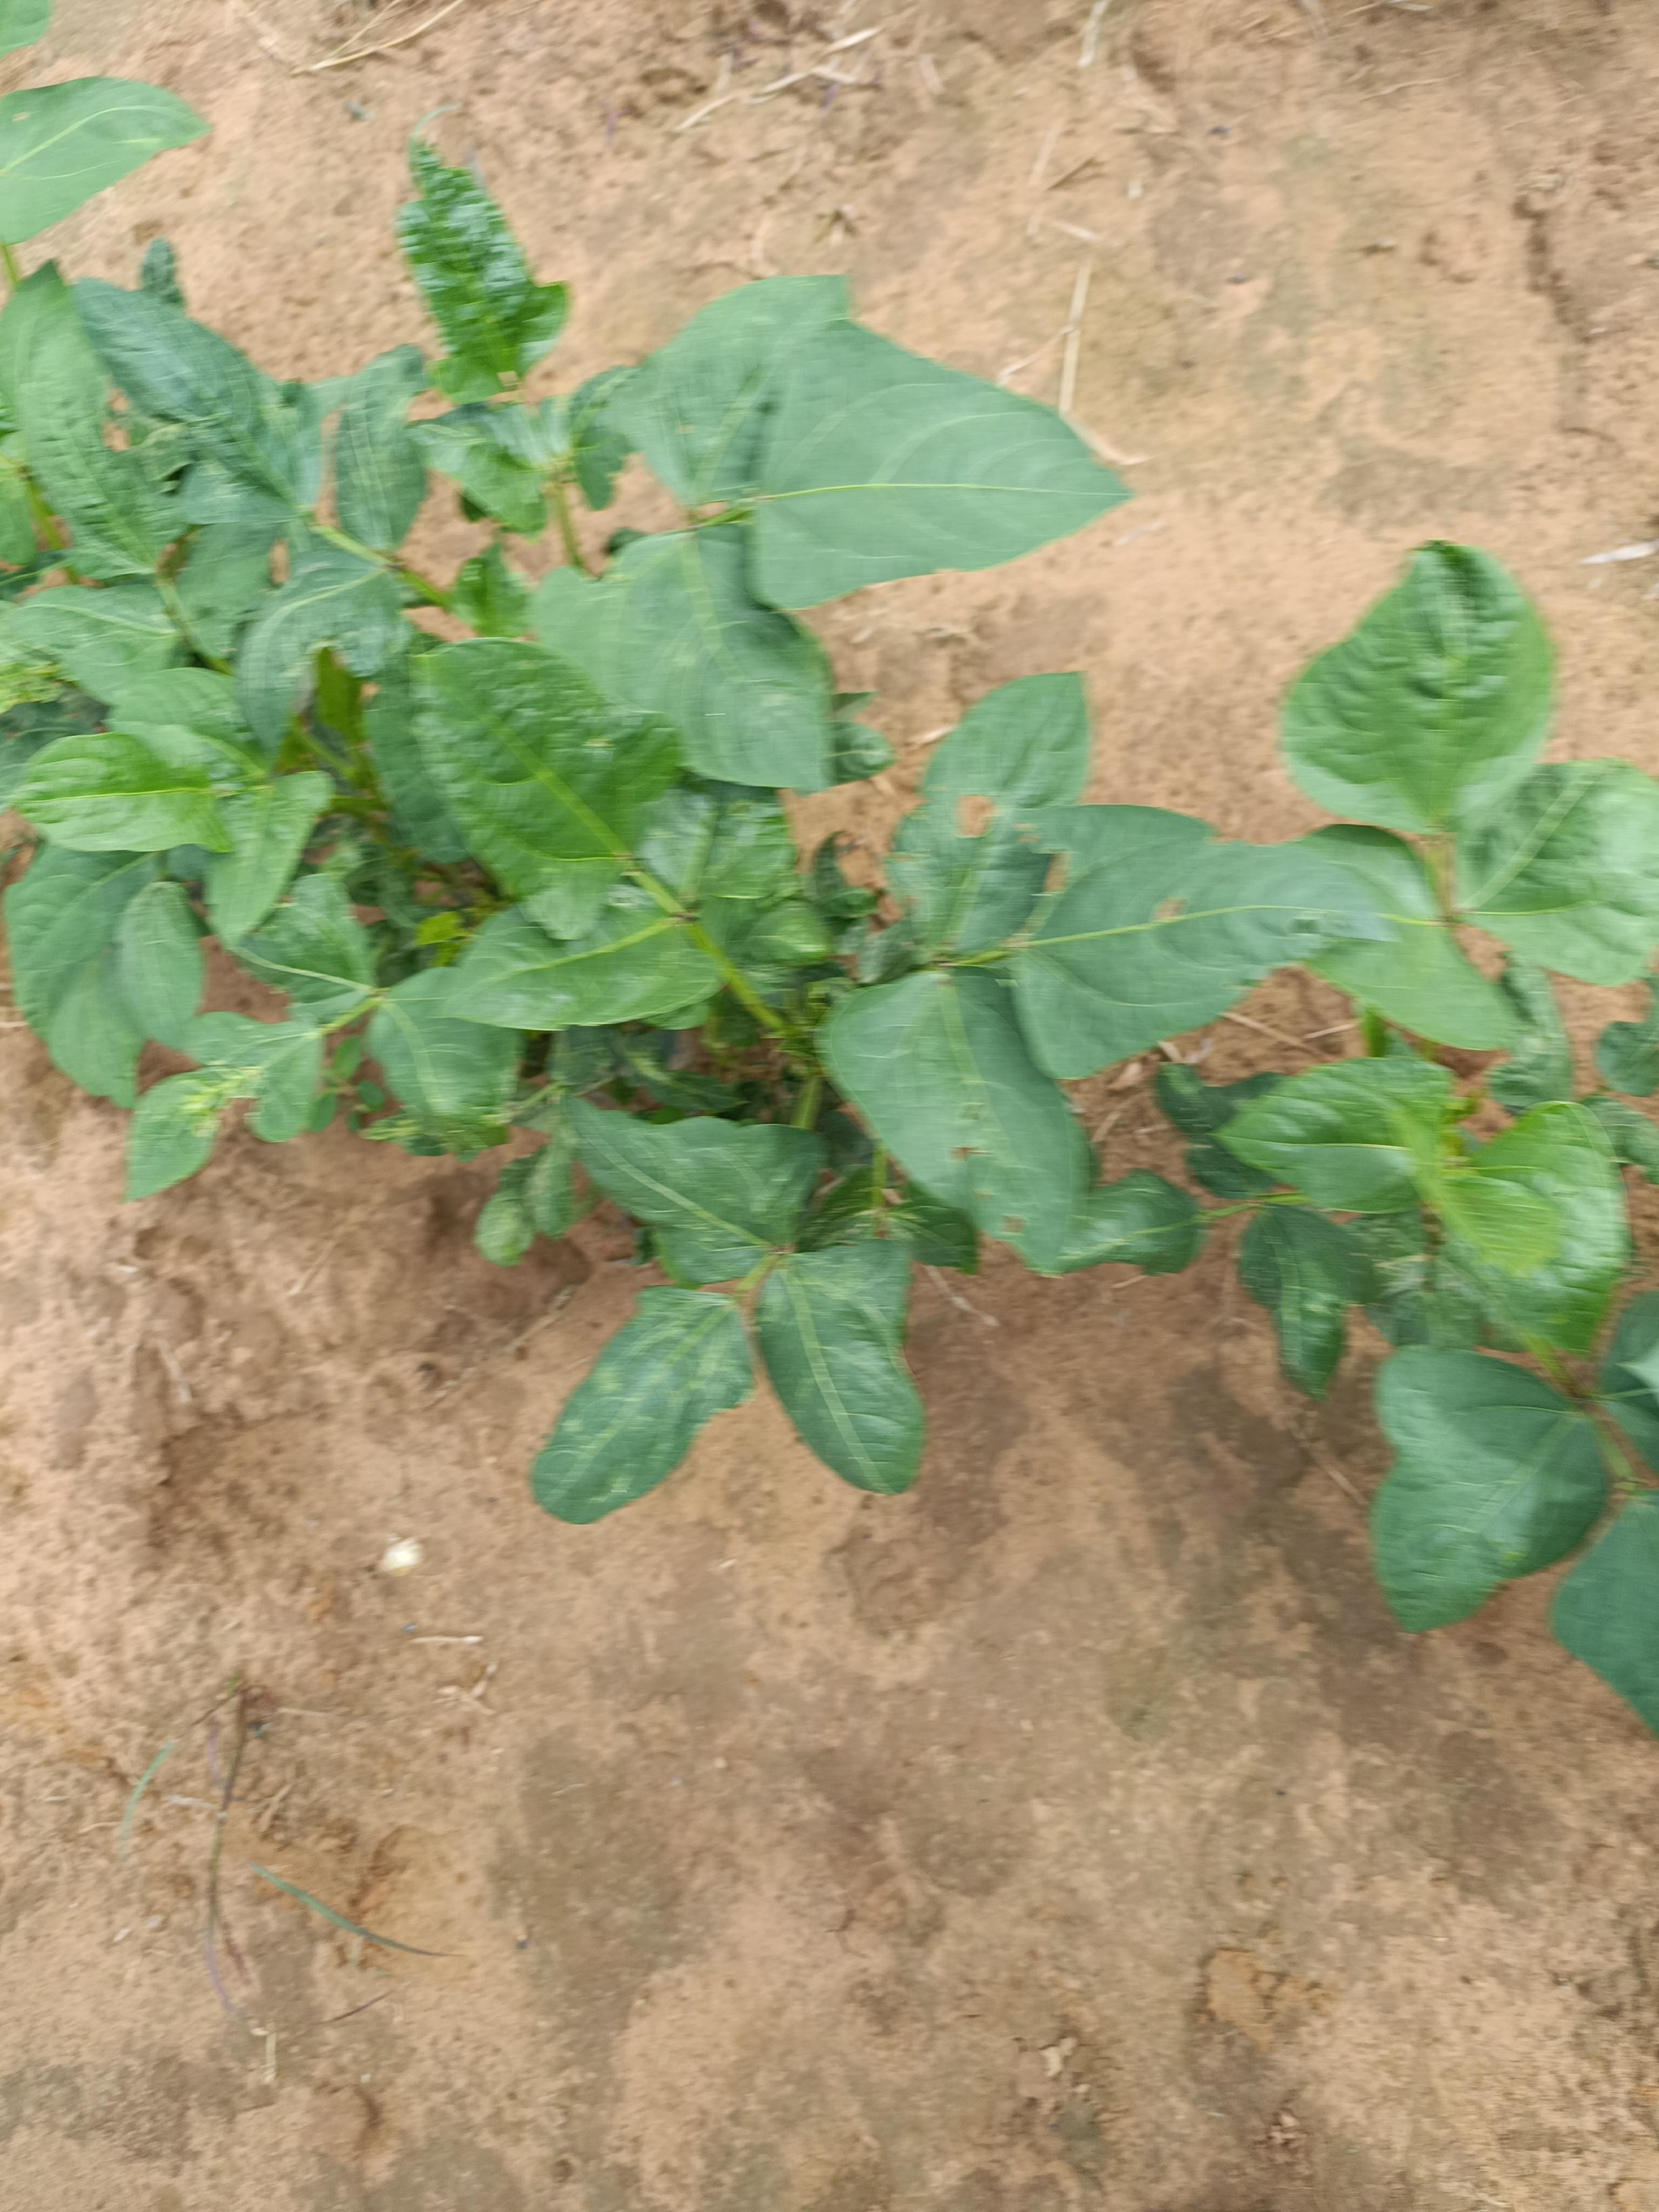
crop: cowpea
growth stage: emergence
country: Nigeria
